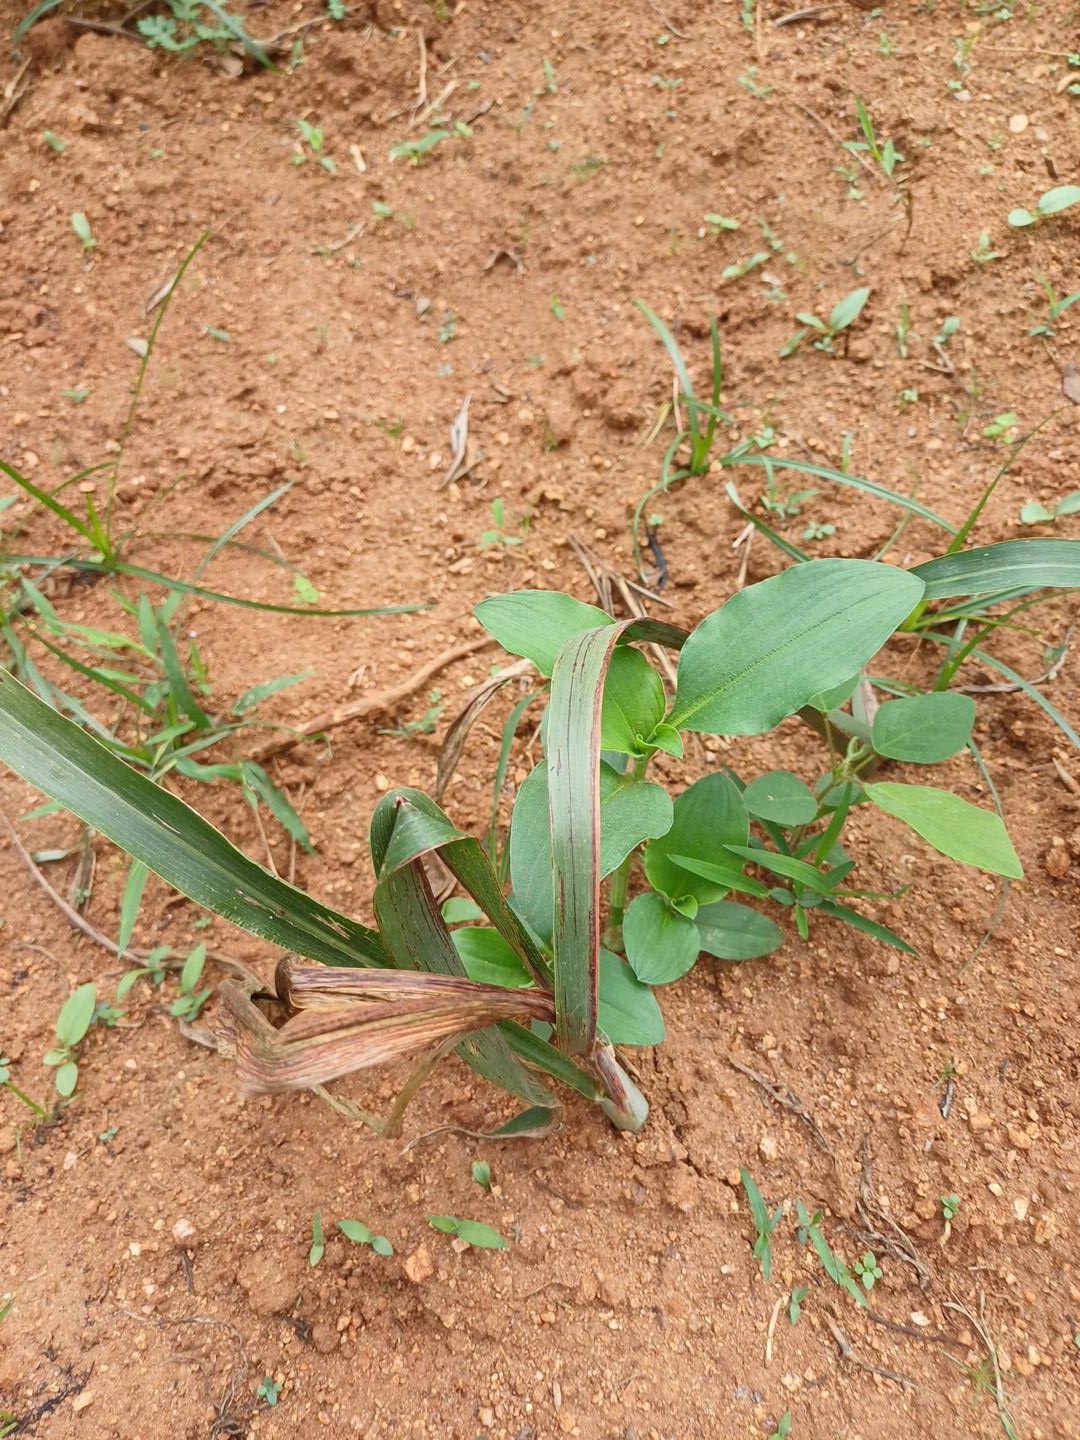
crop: sorghum
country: Kenya
